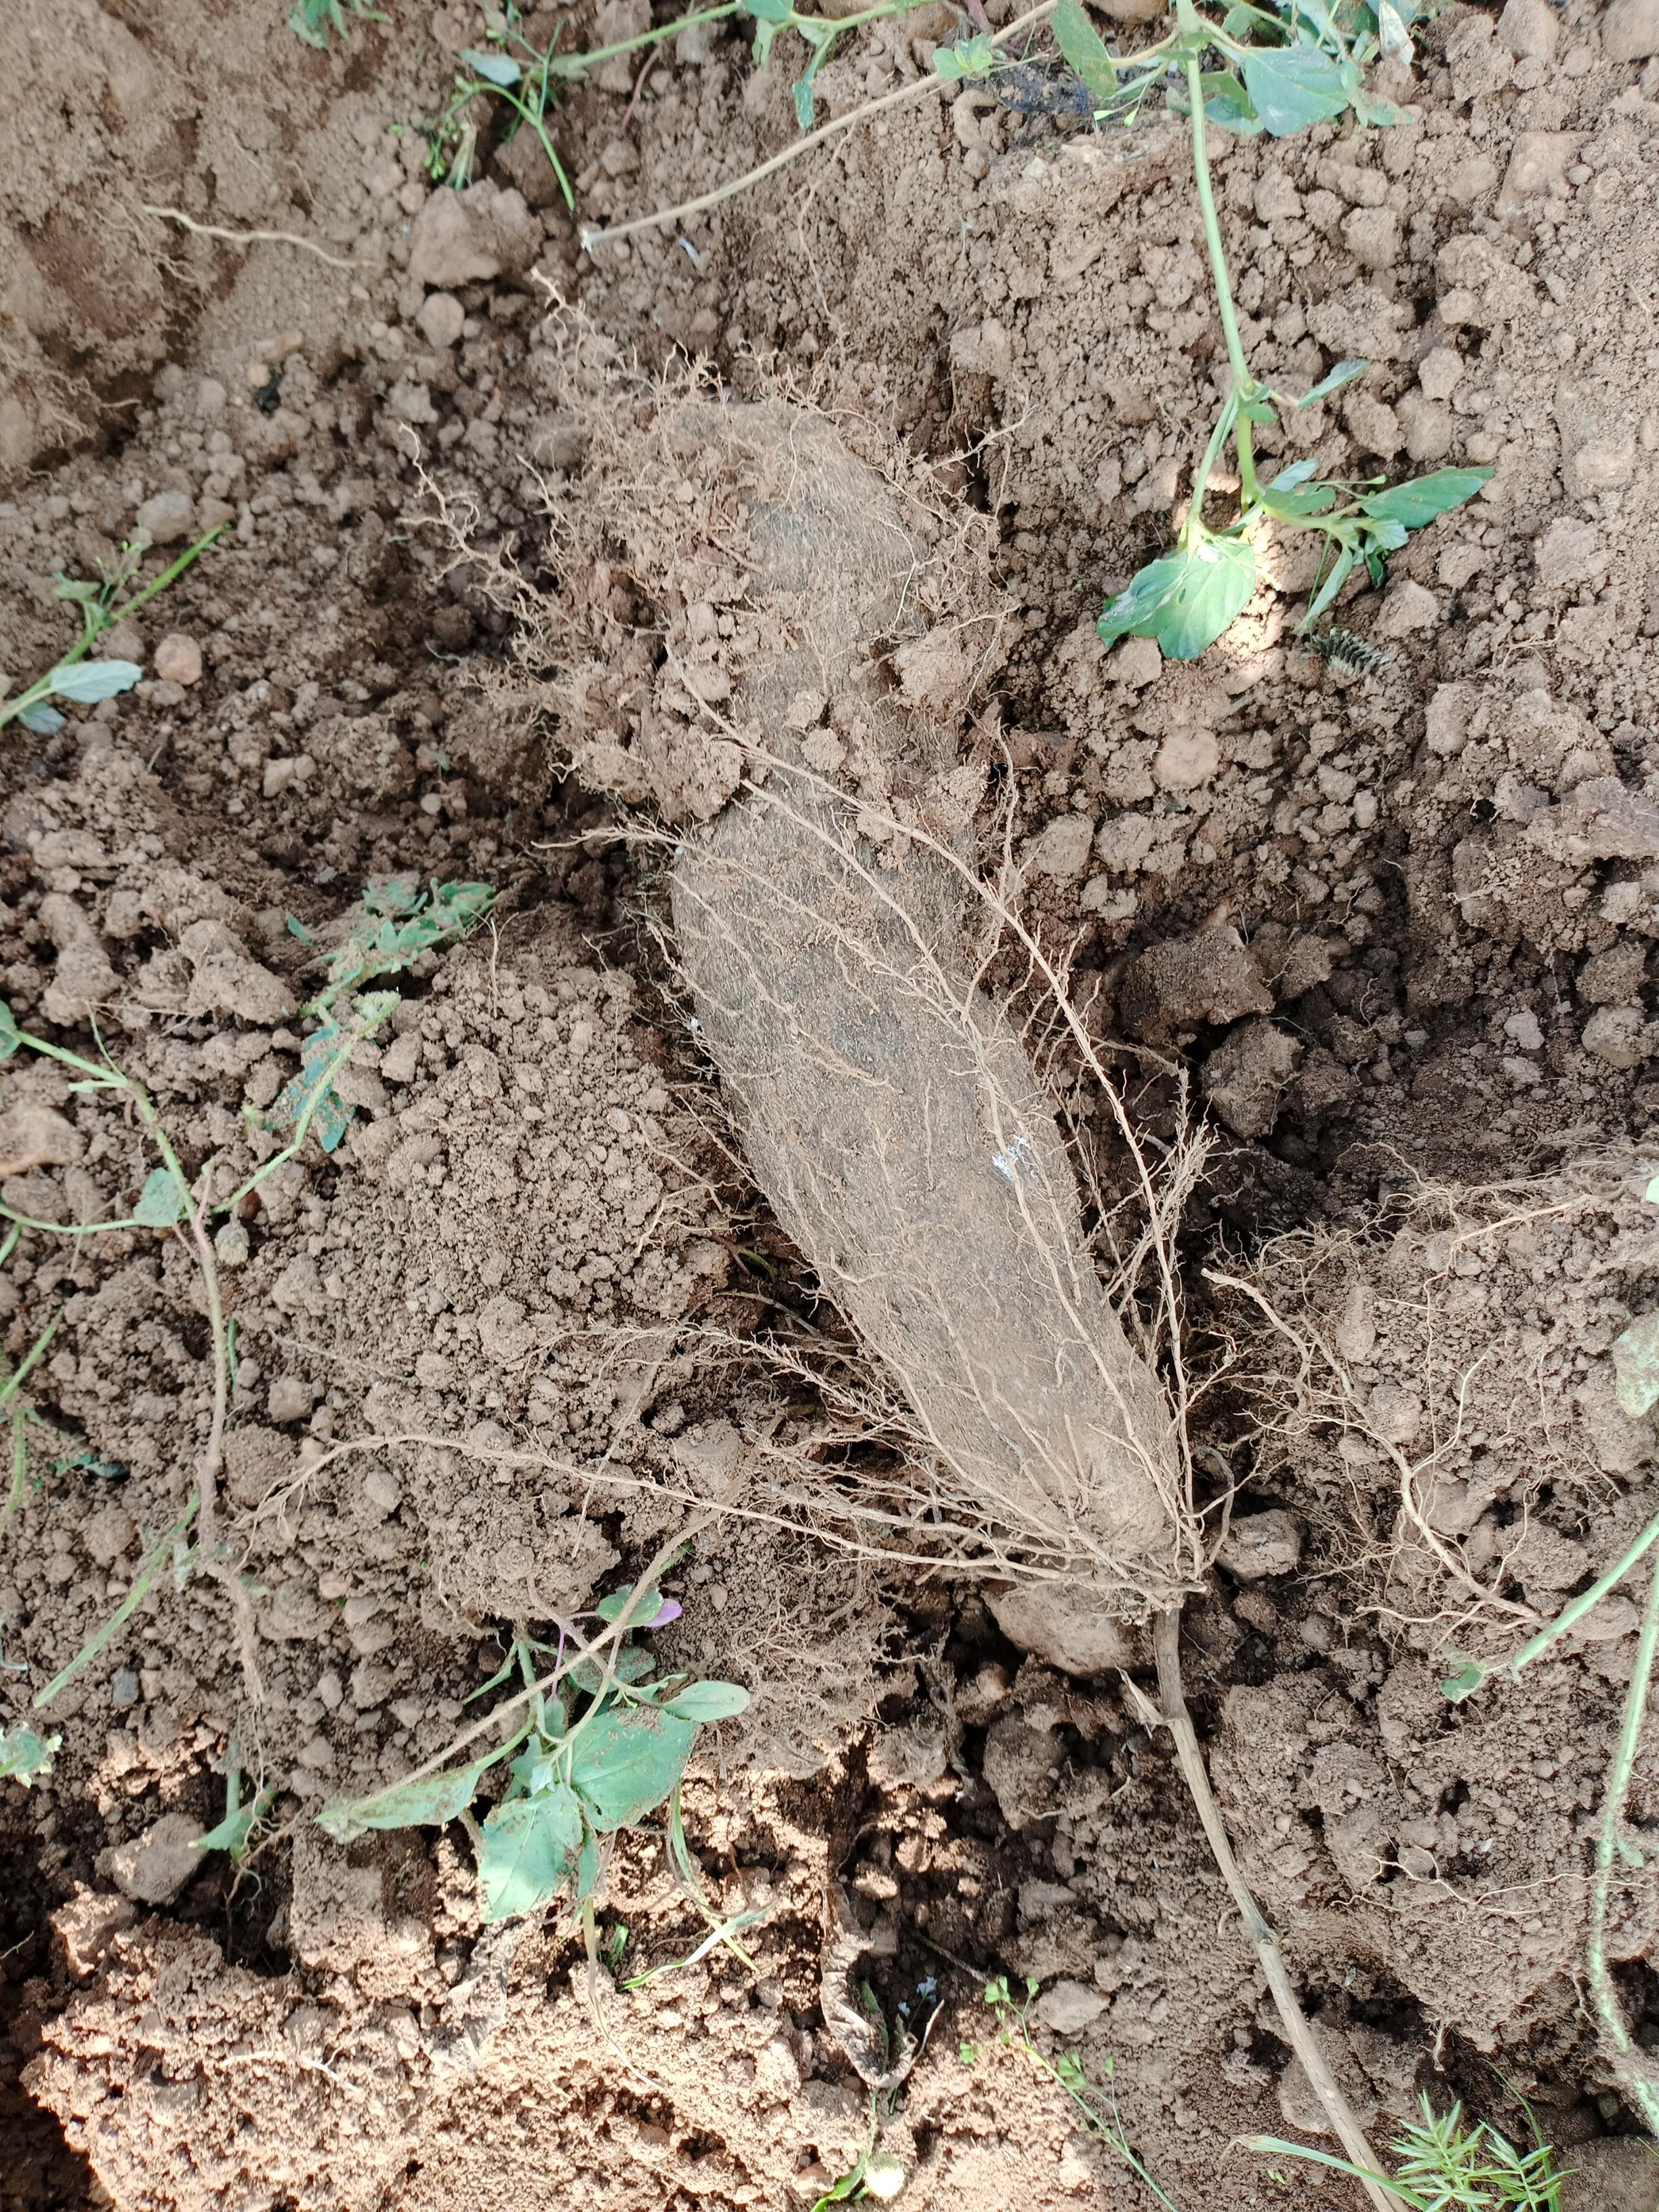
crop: yam
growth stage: harvest
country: Nigeria
